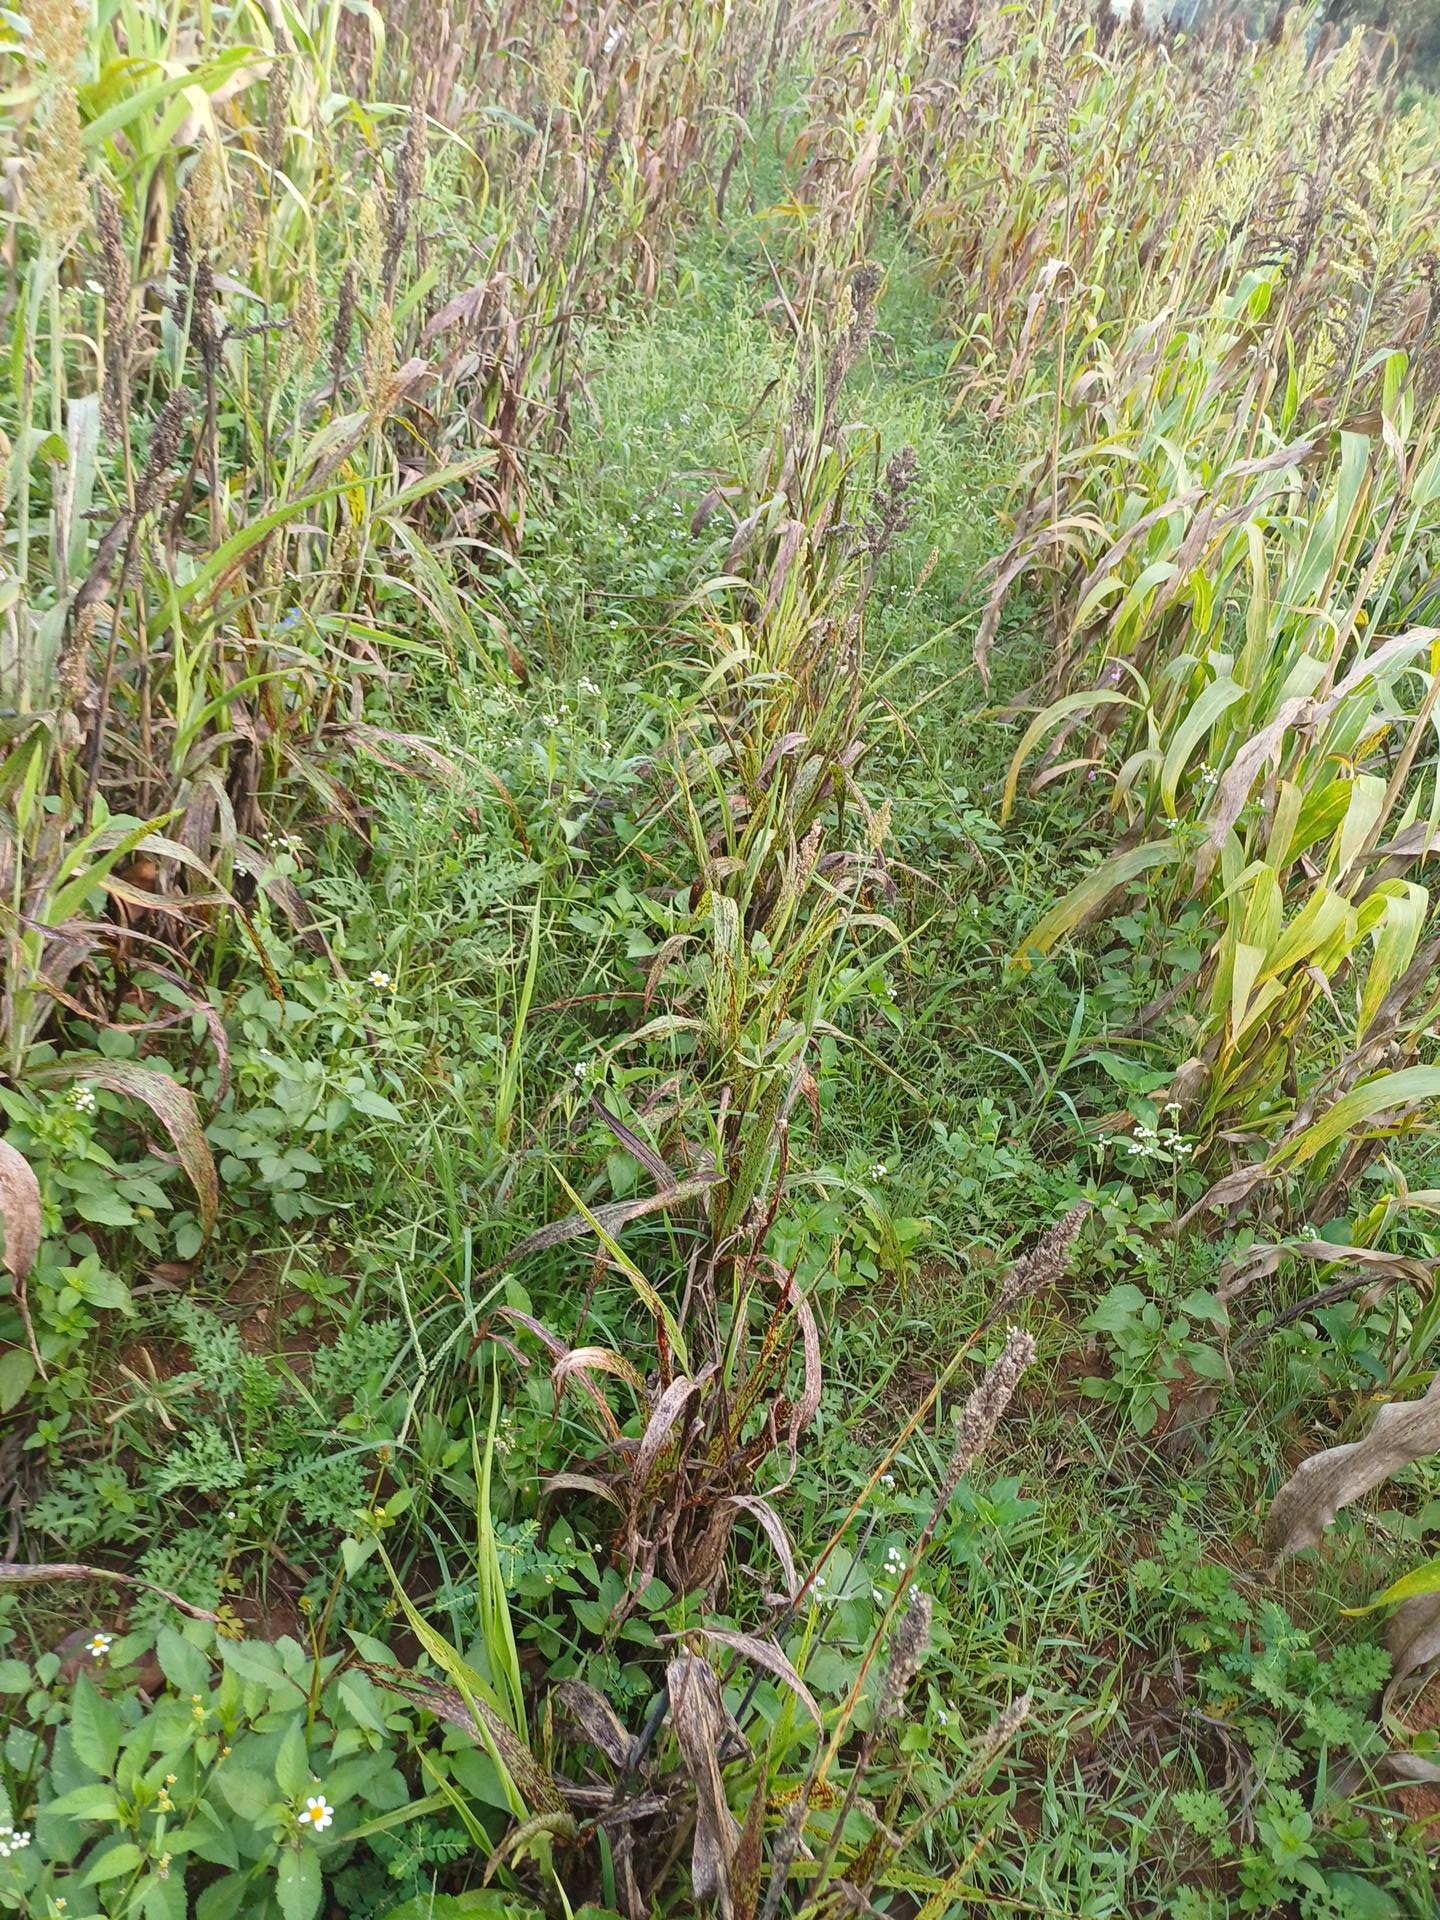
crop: sorghum
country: Kenya
